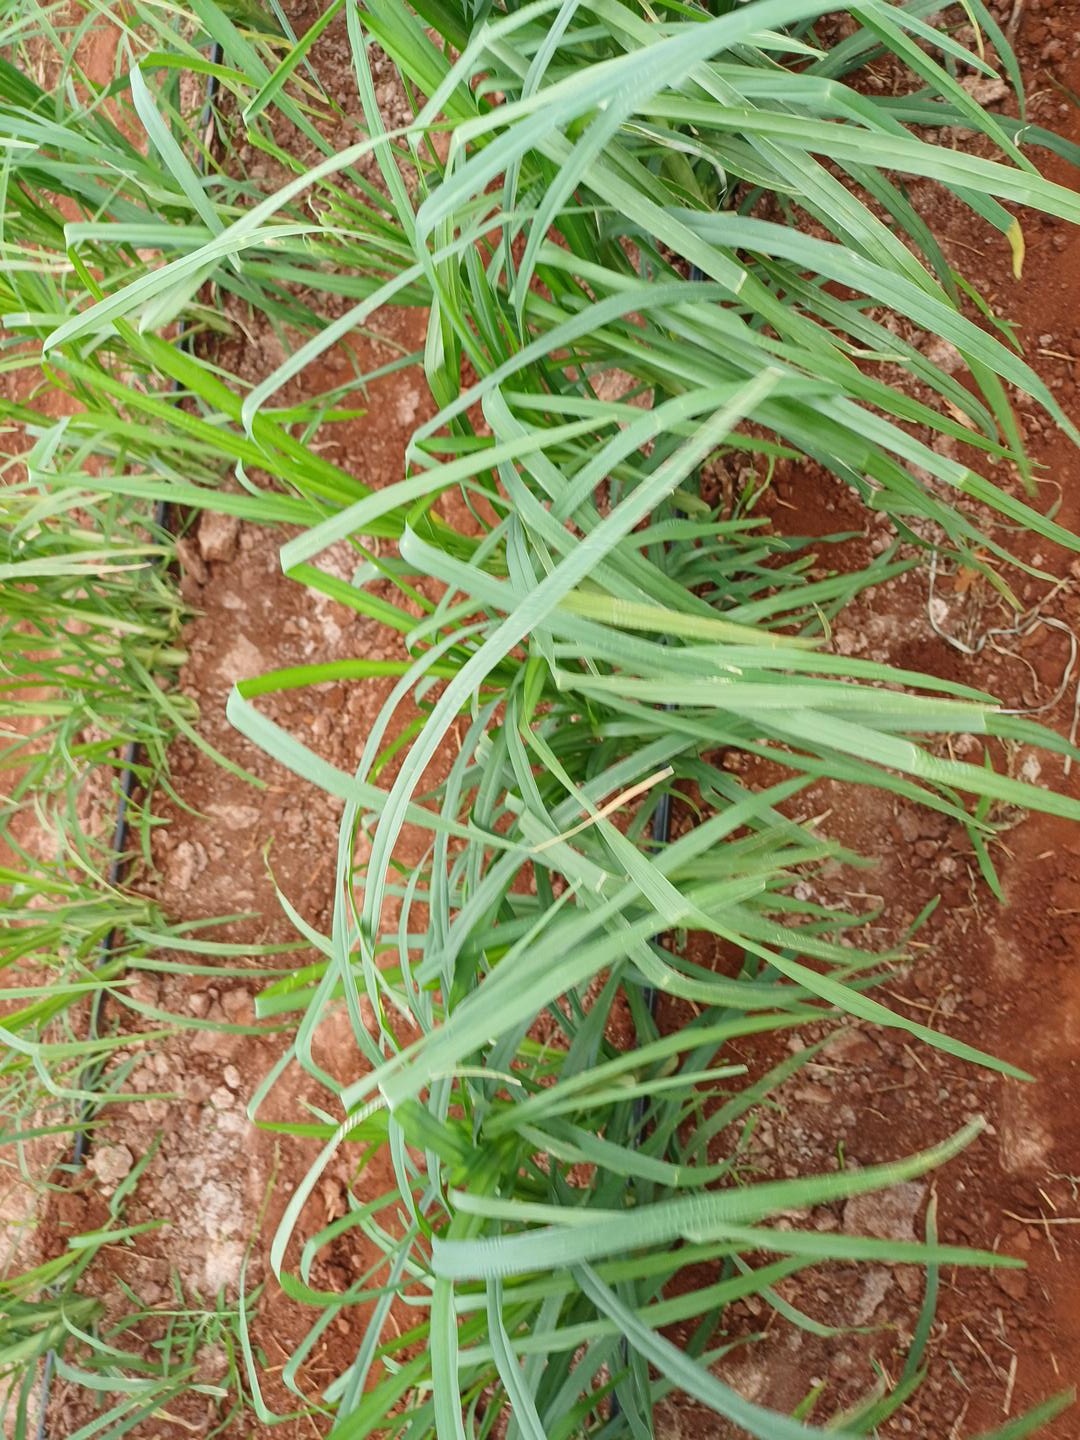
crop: finger millet
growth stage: vegetative
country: Kenya
